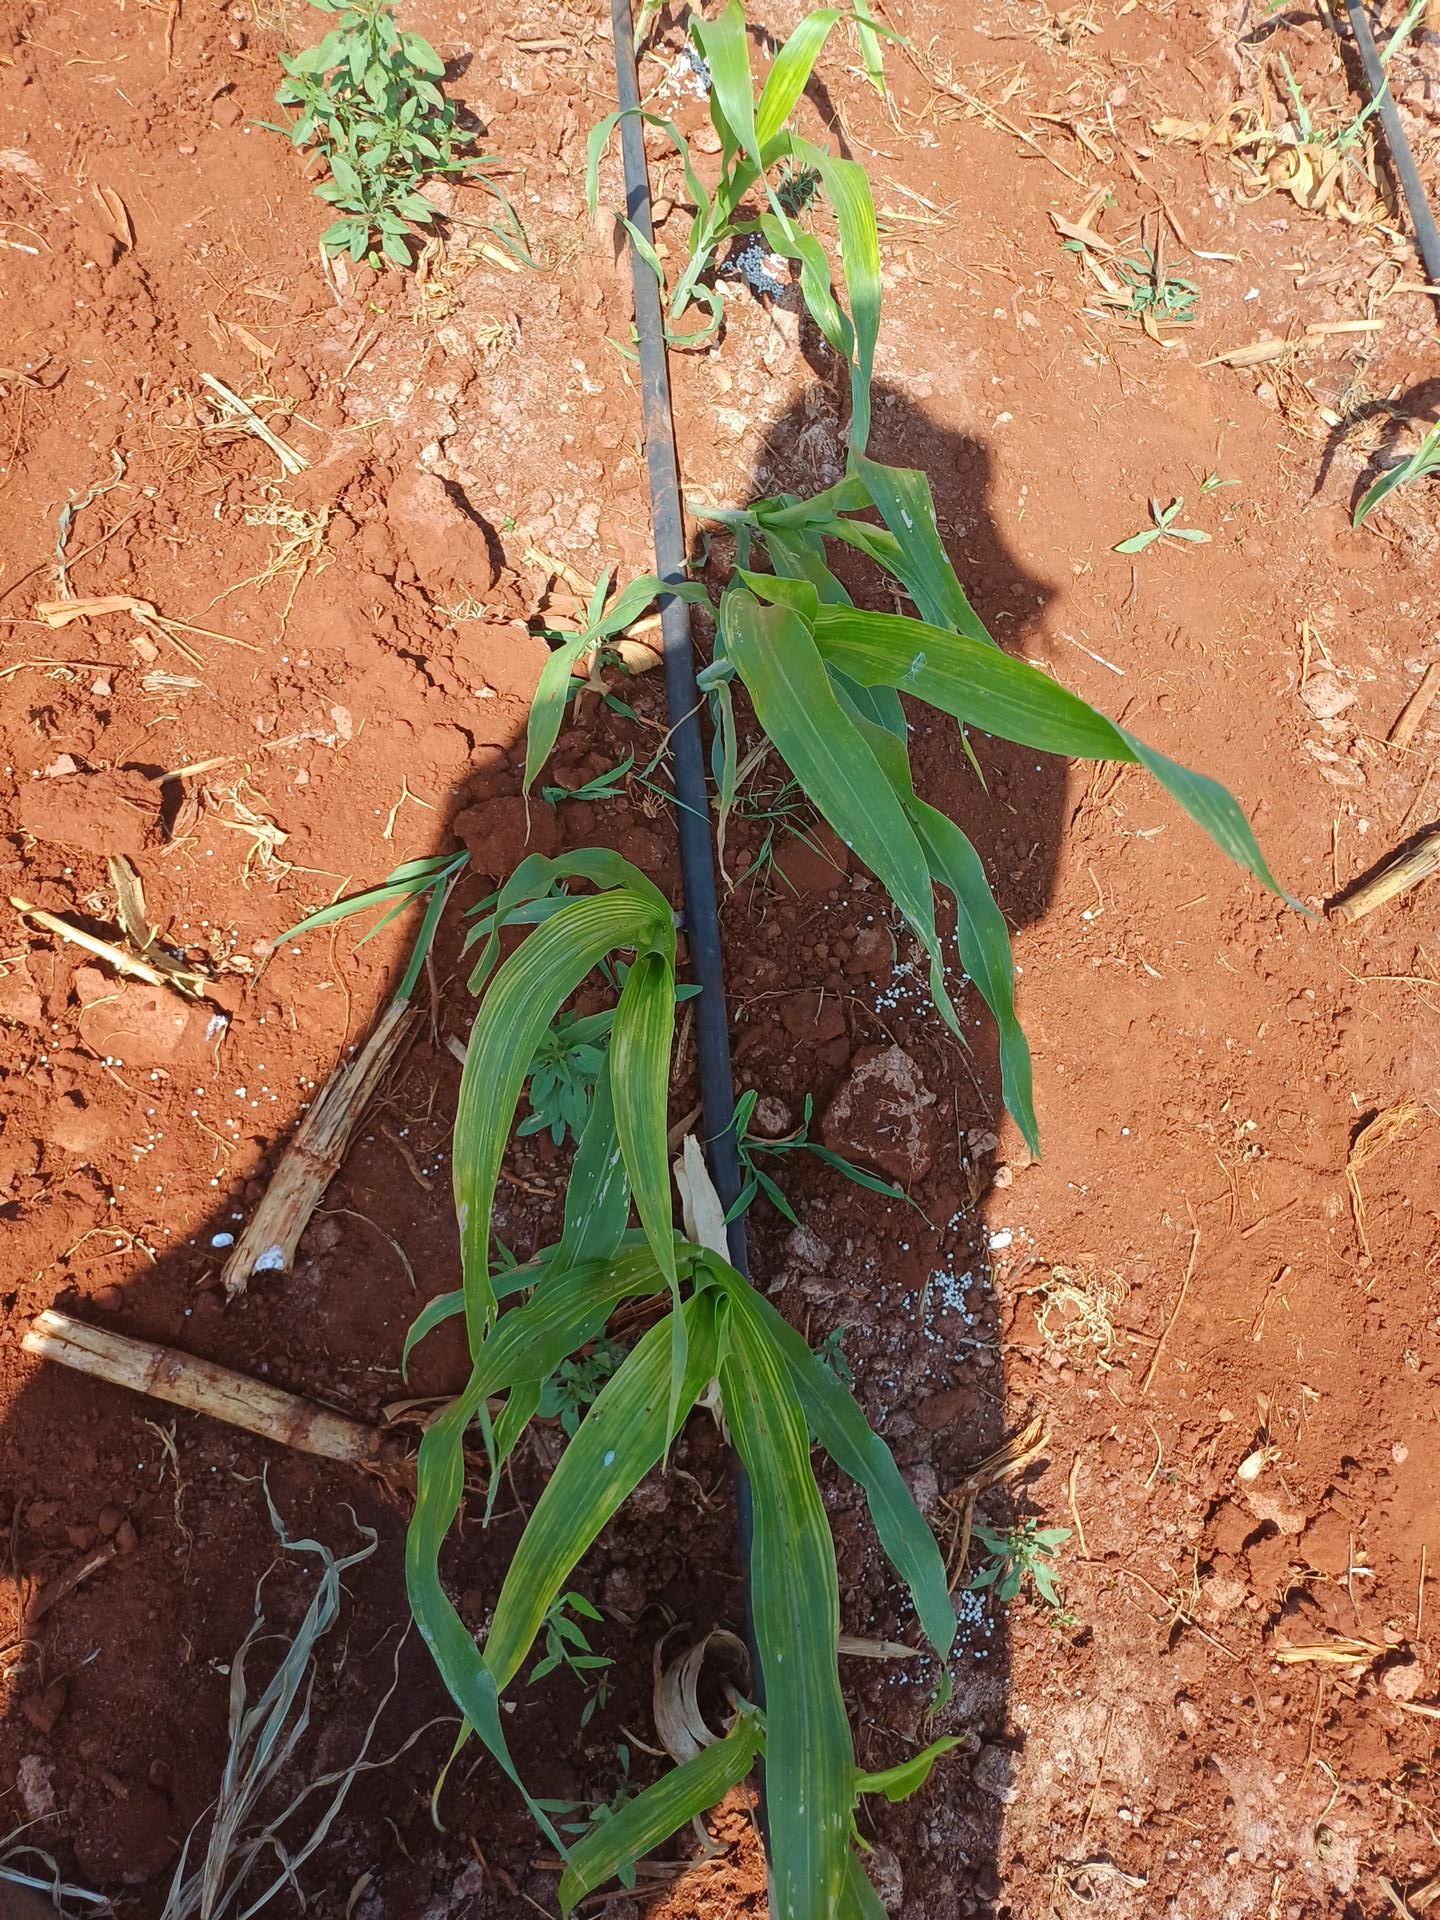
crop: sorghum
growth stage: vegetative
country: Kenya
